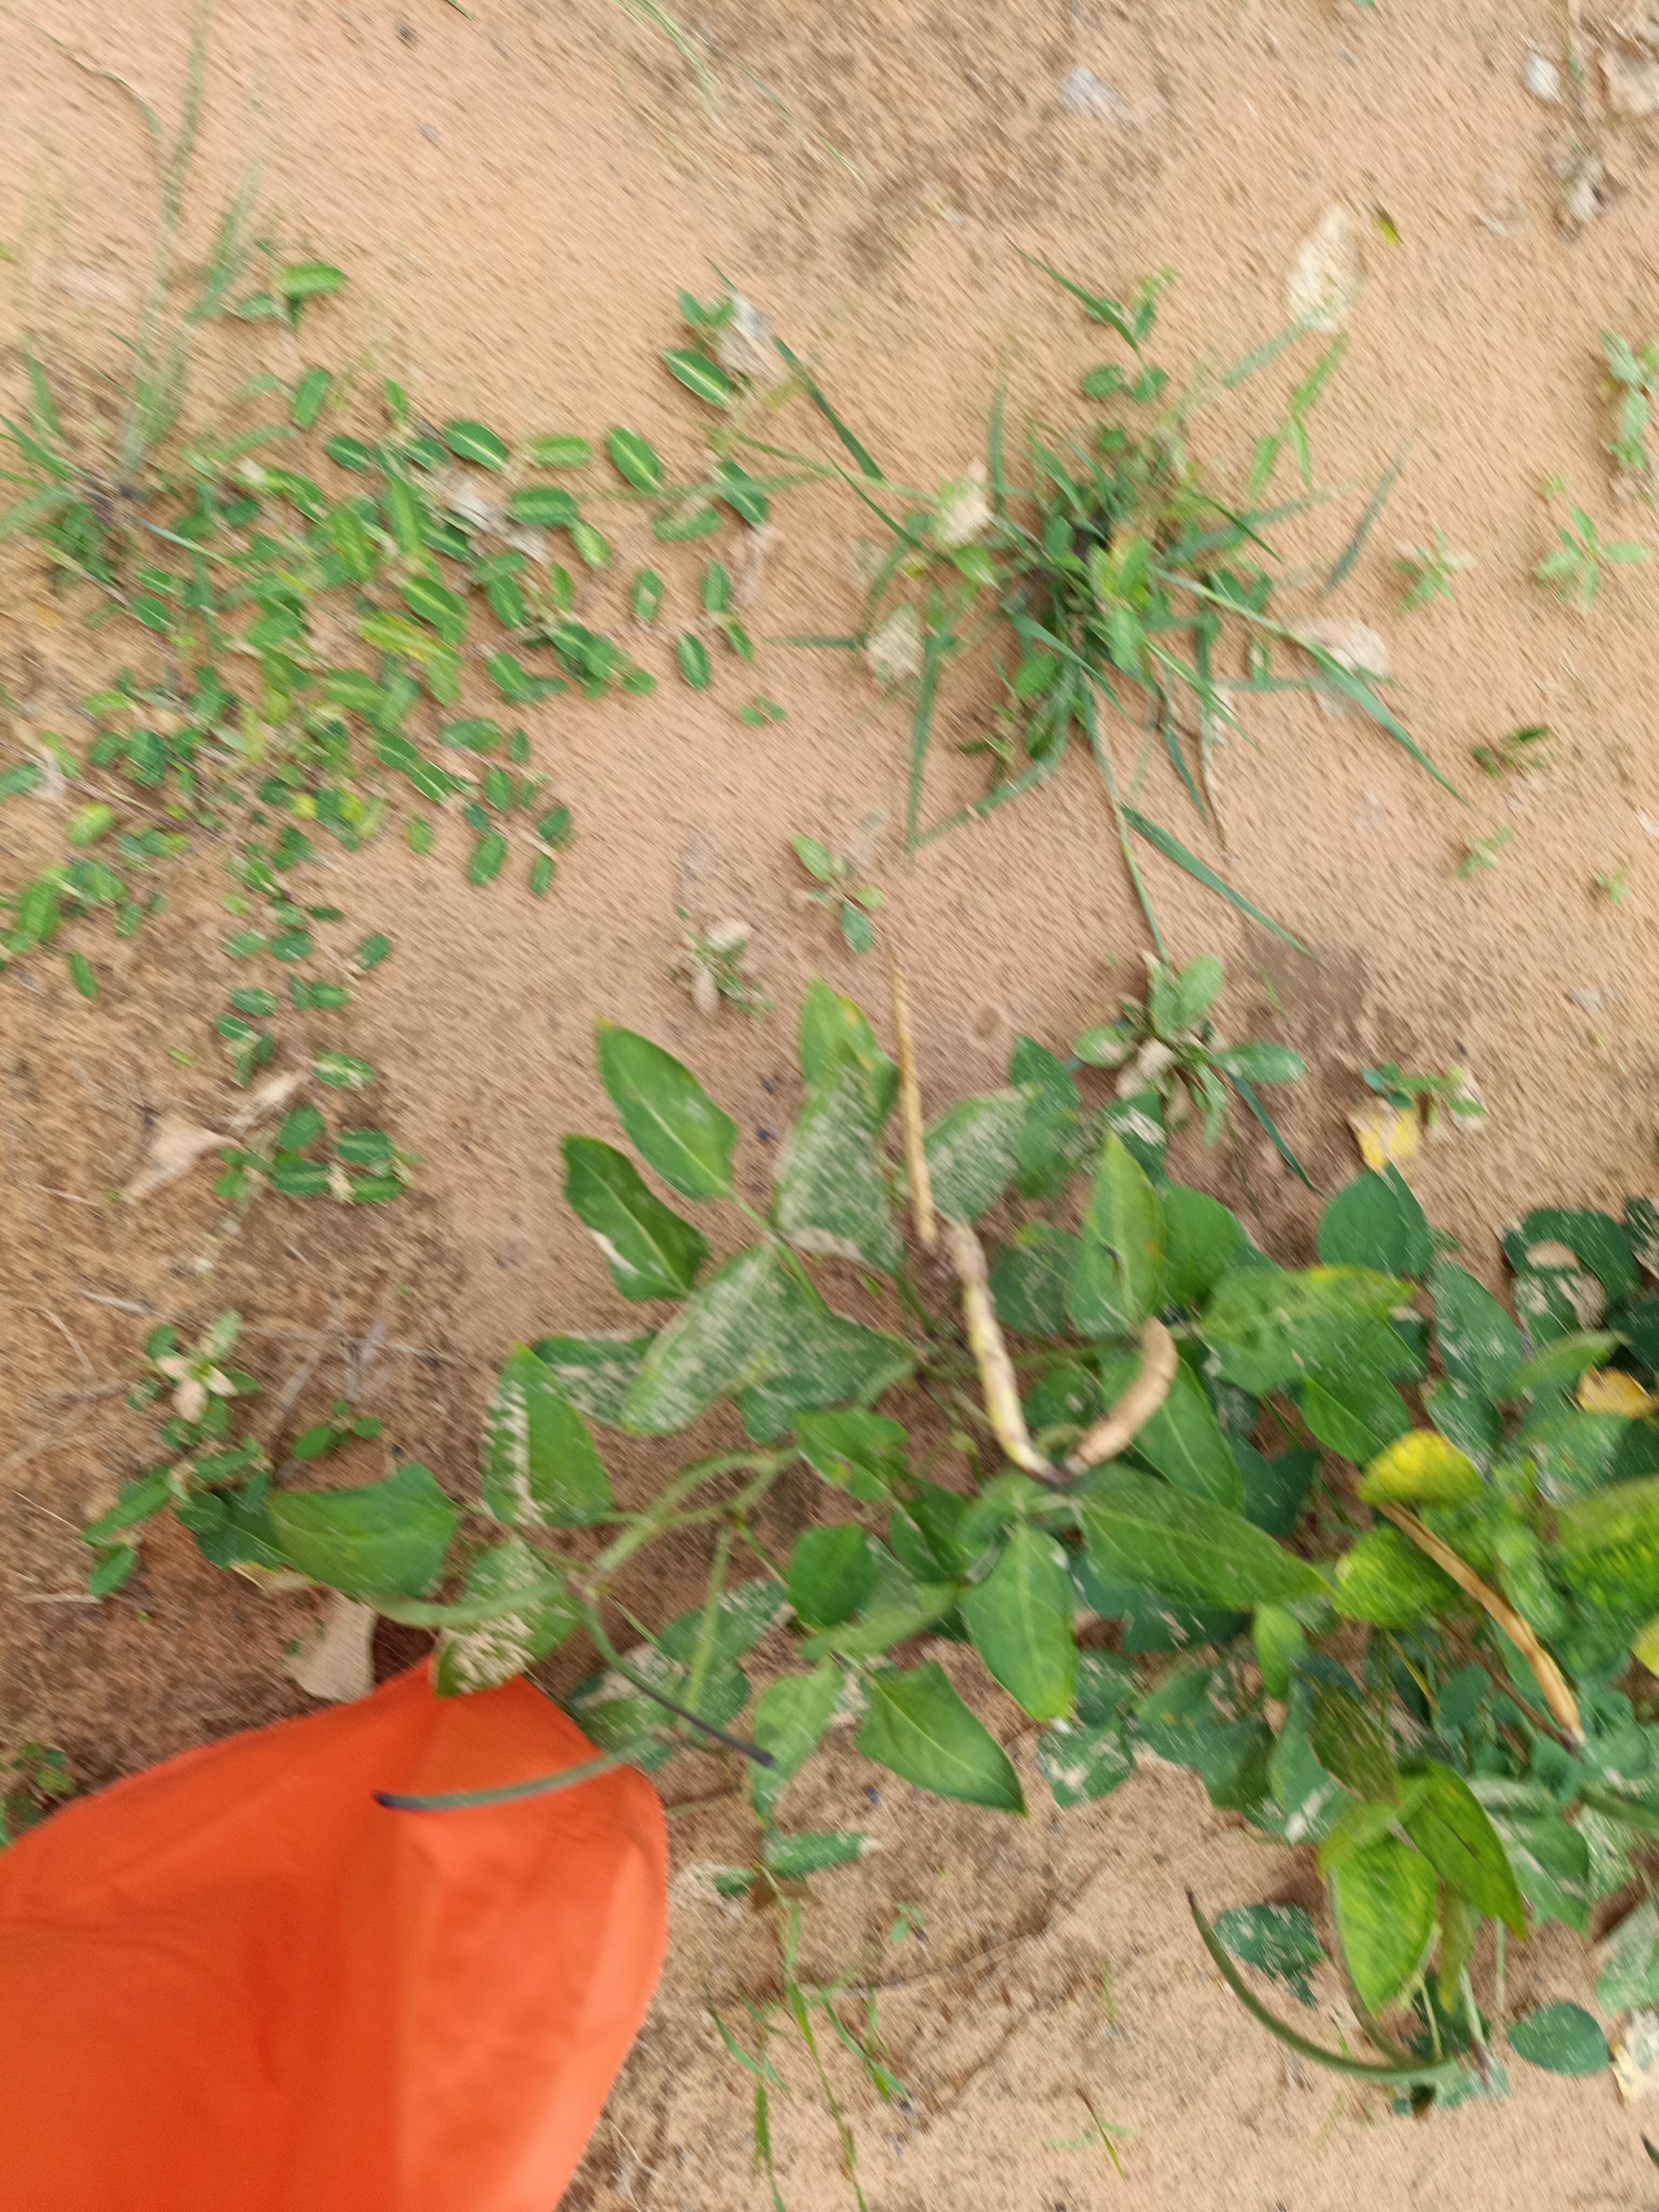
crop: cowpea
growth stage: maturity
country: Nigeria
